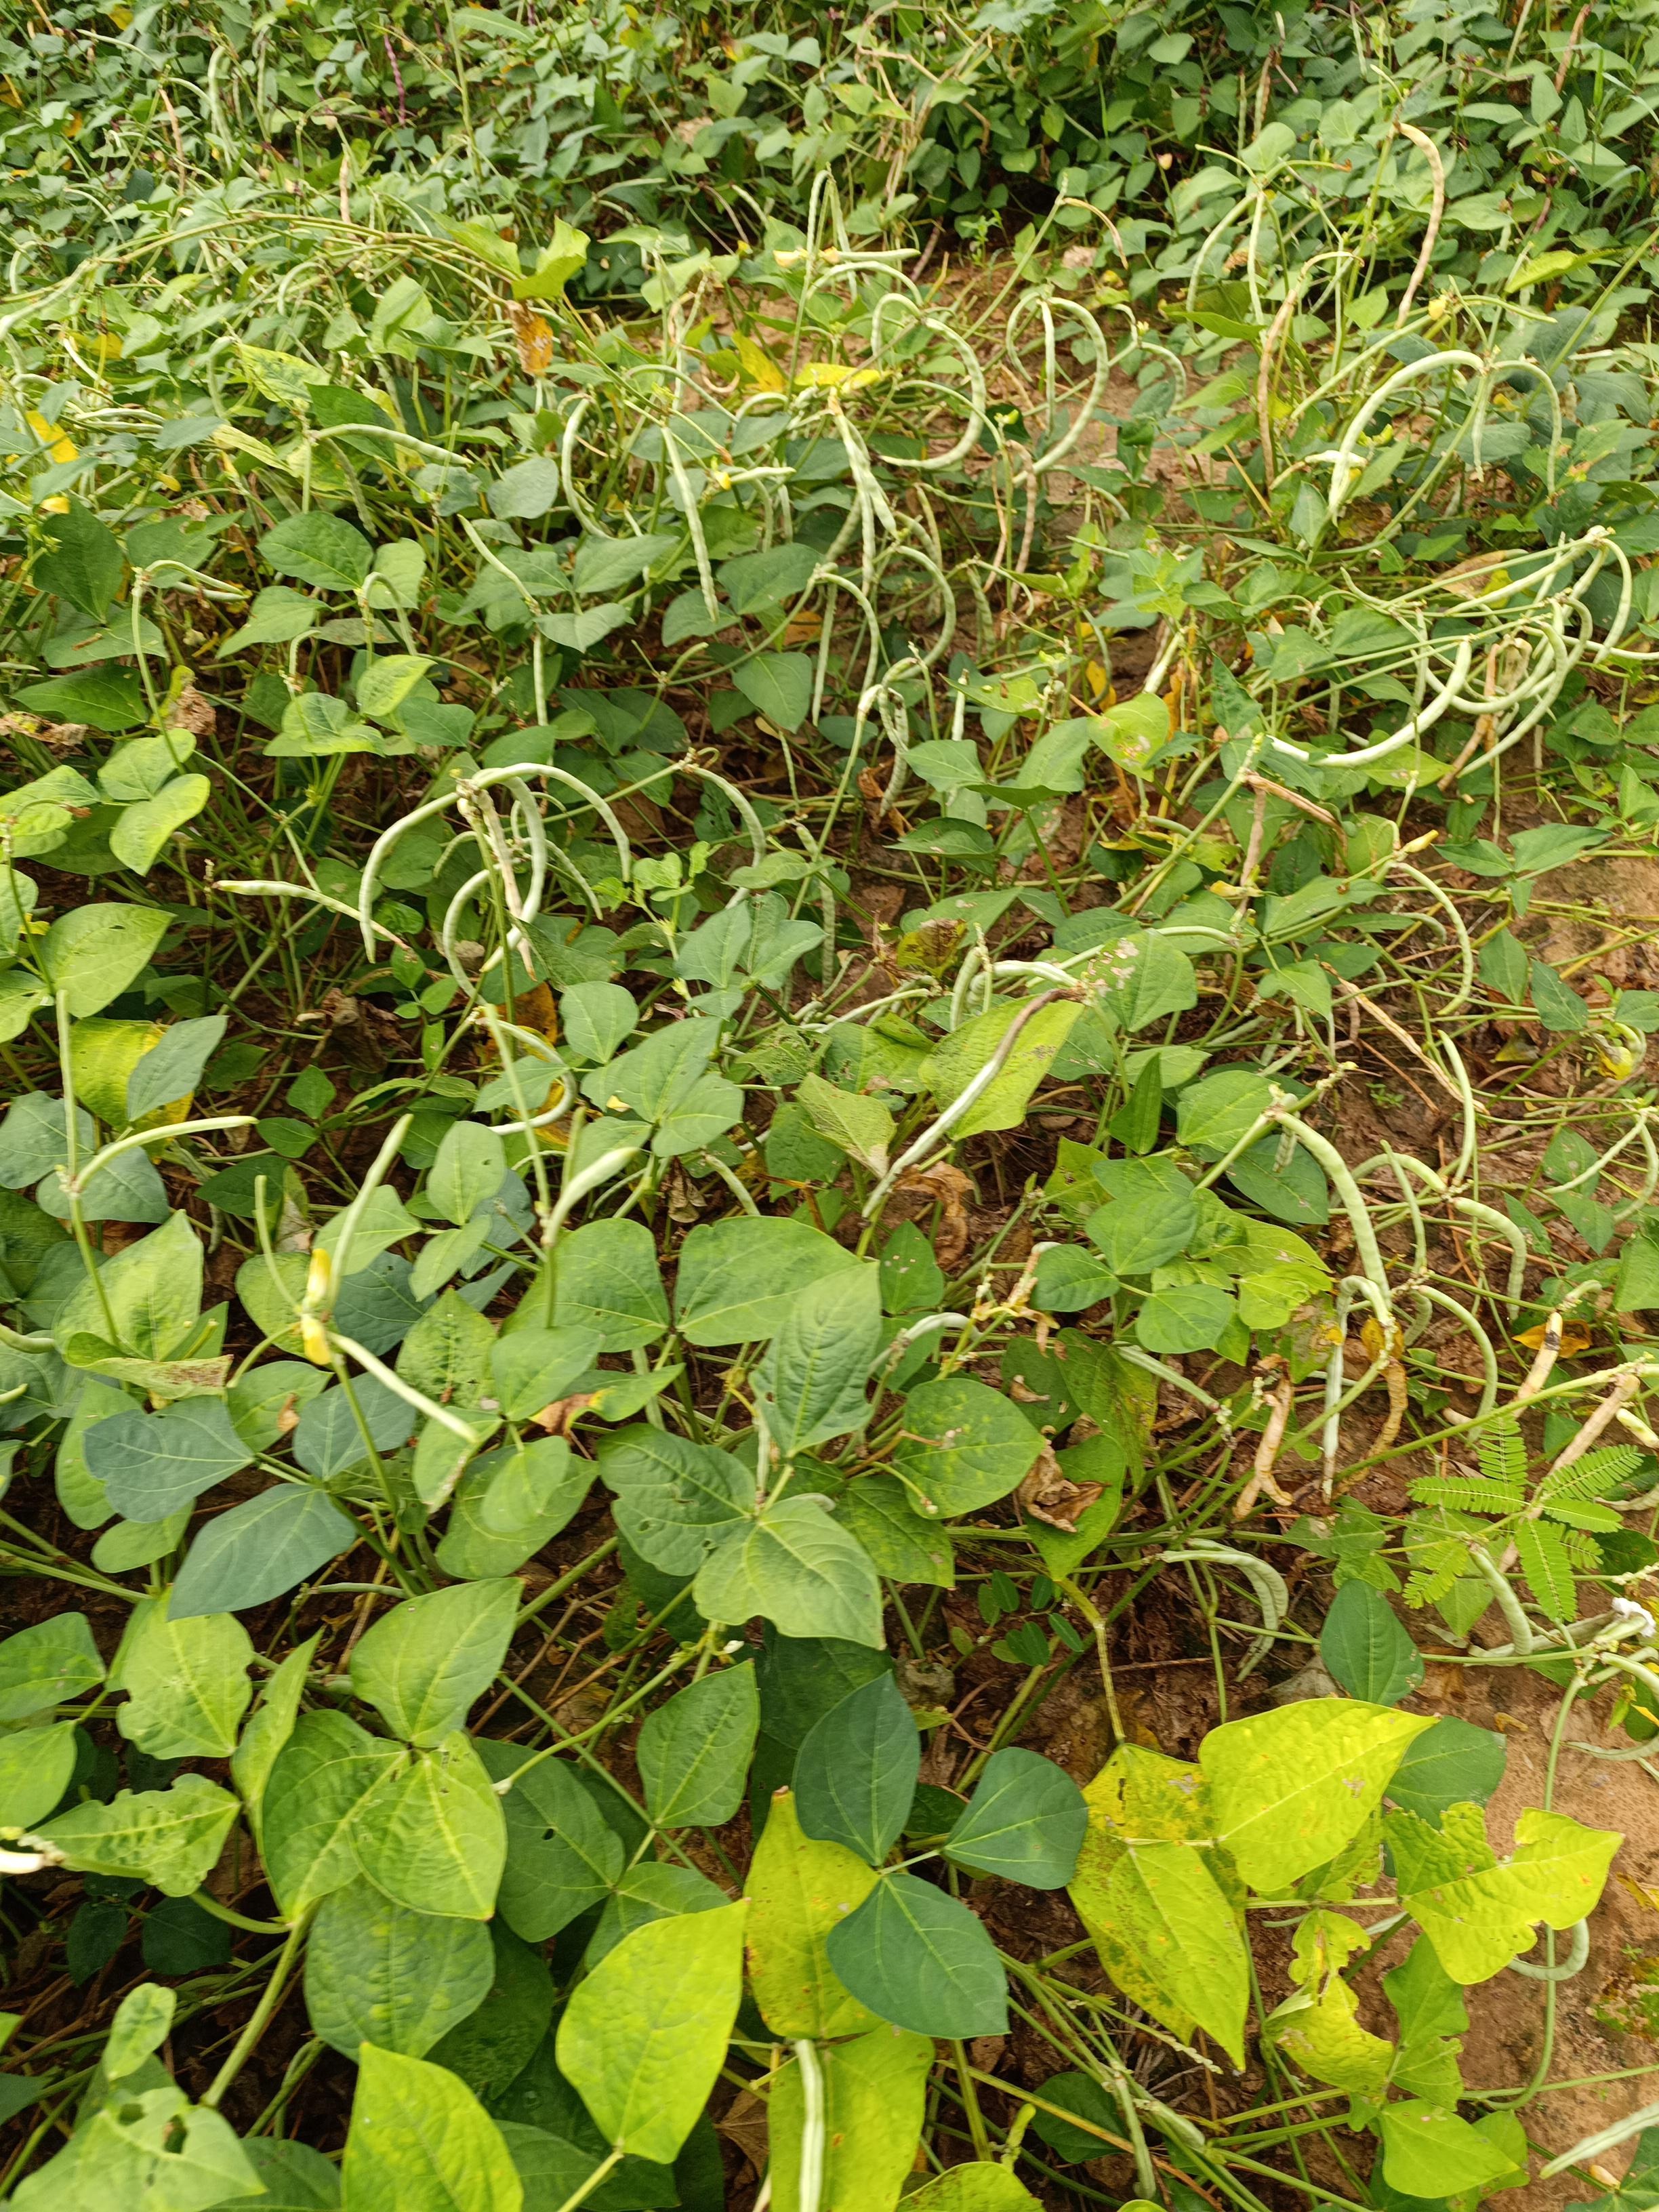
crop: cowpea
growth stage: maturity
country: Nigeria
